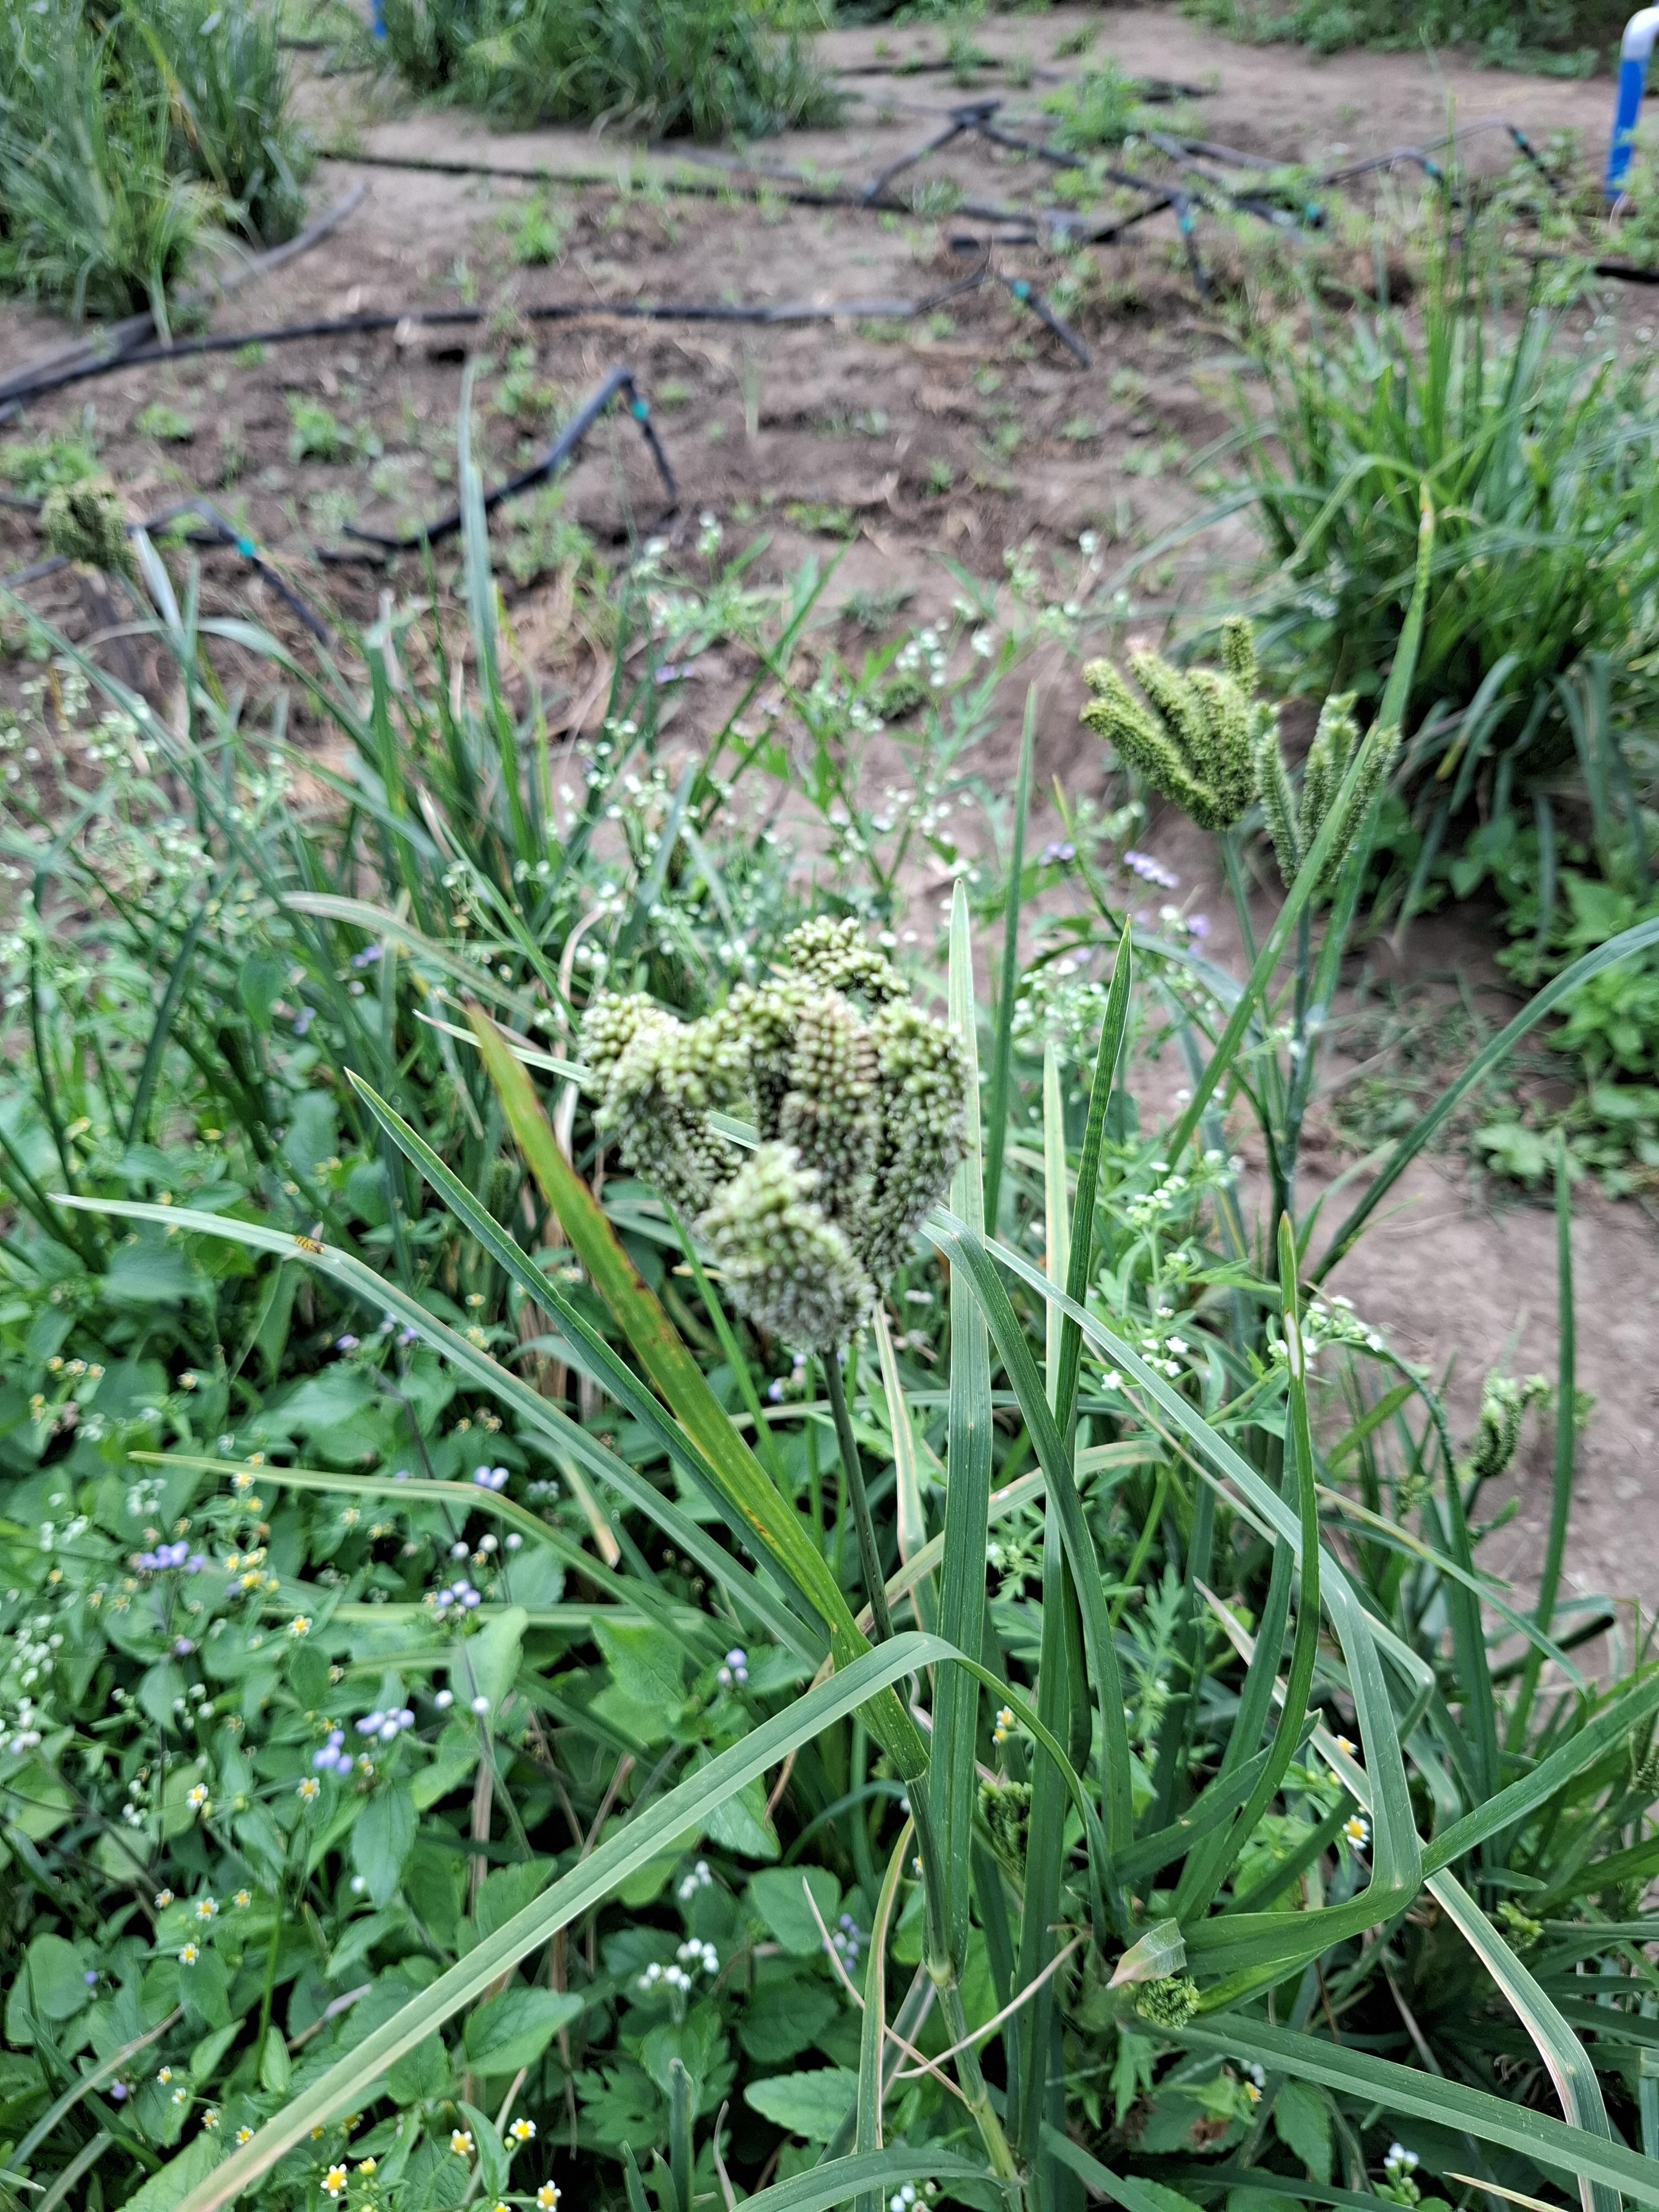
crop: sorghum
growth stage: harvest maturity
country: Tanzania
